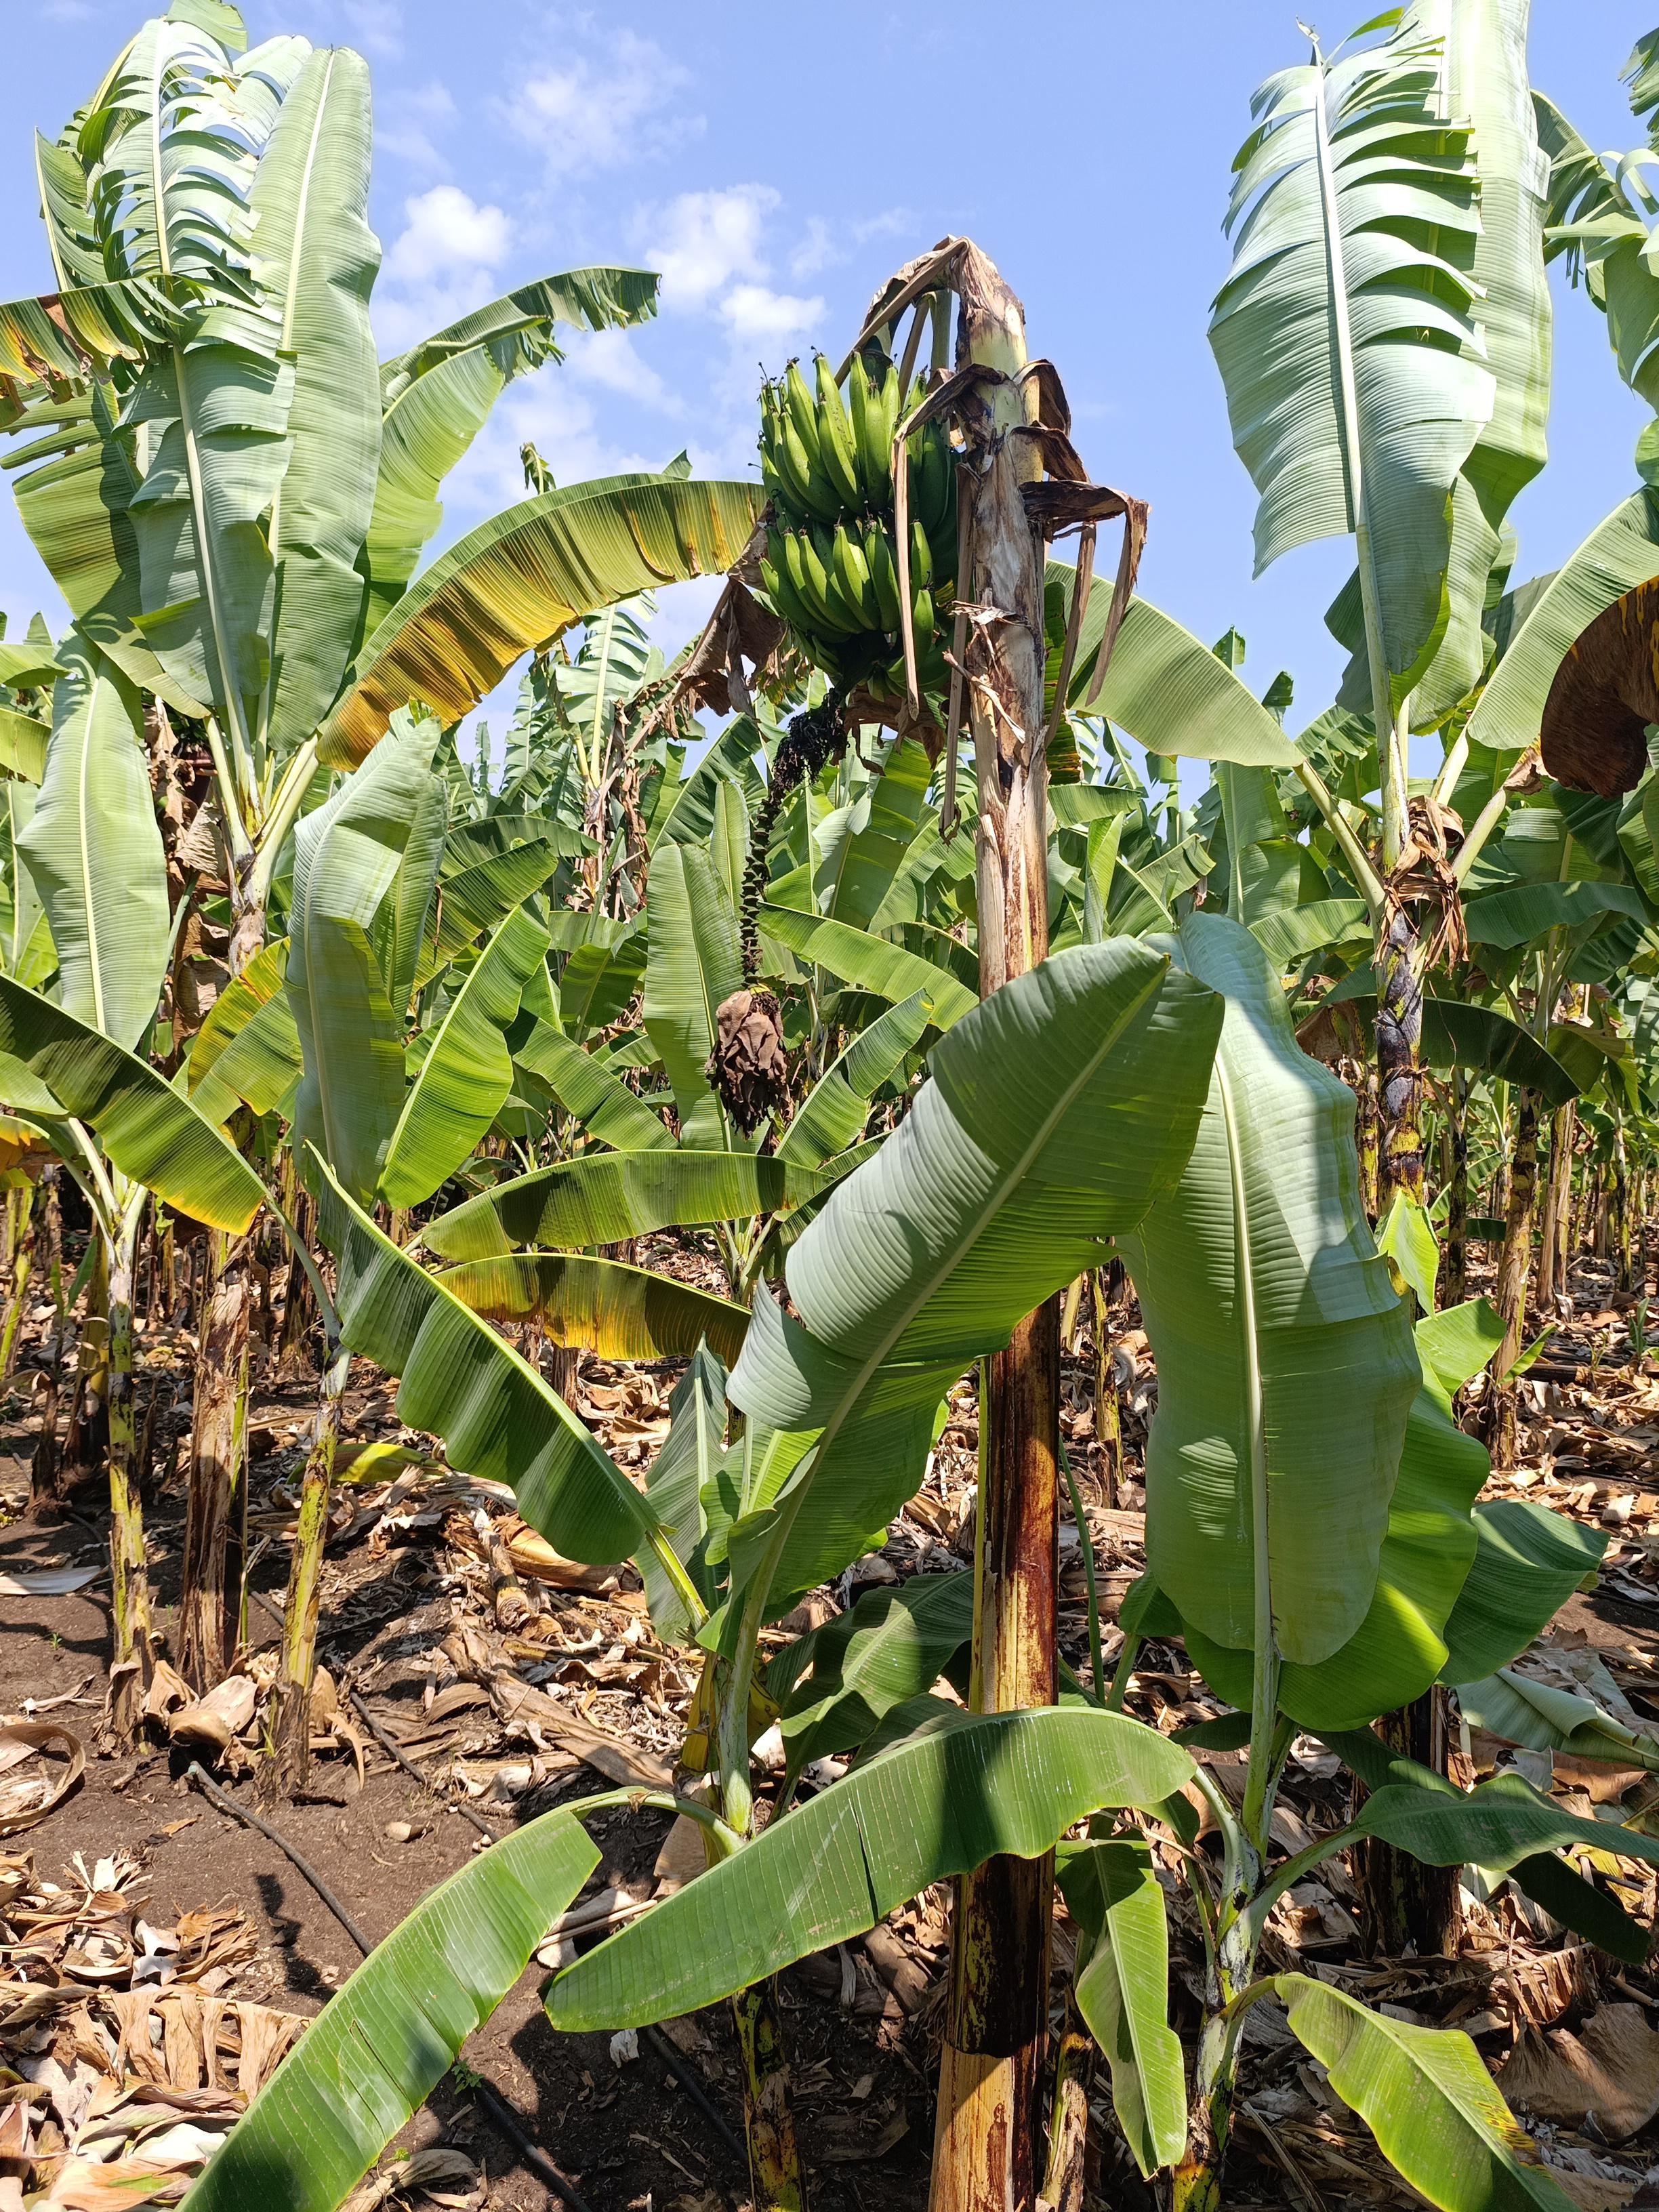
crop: banana
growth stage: maturity
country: Tanzania
